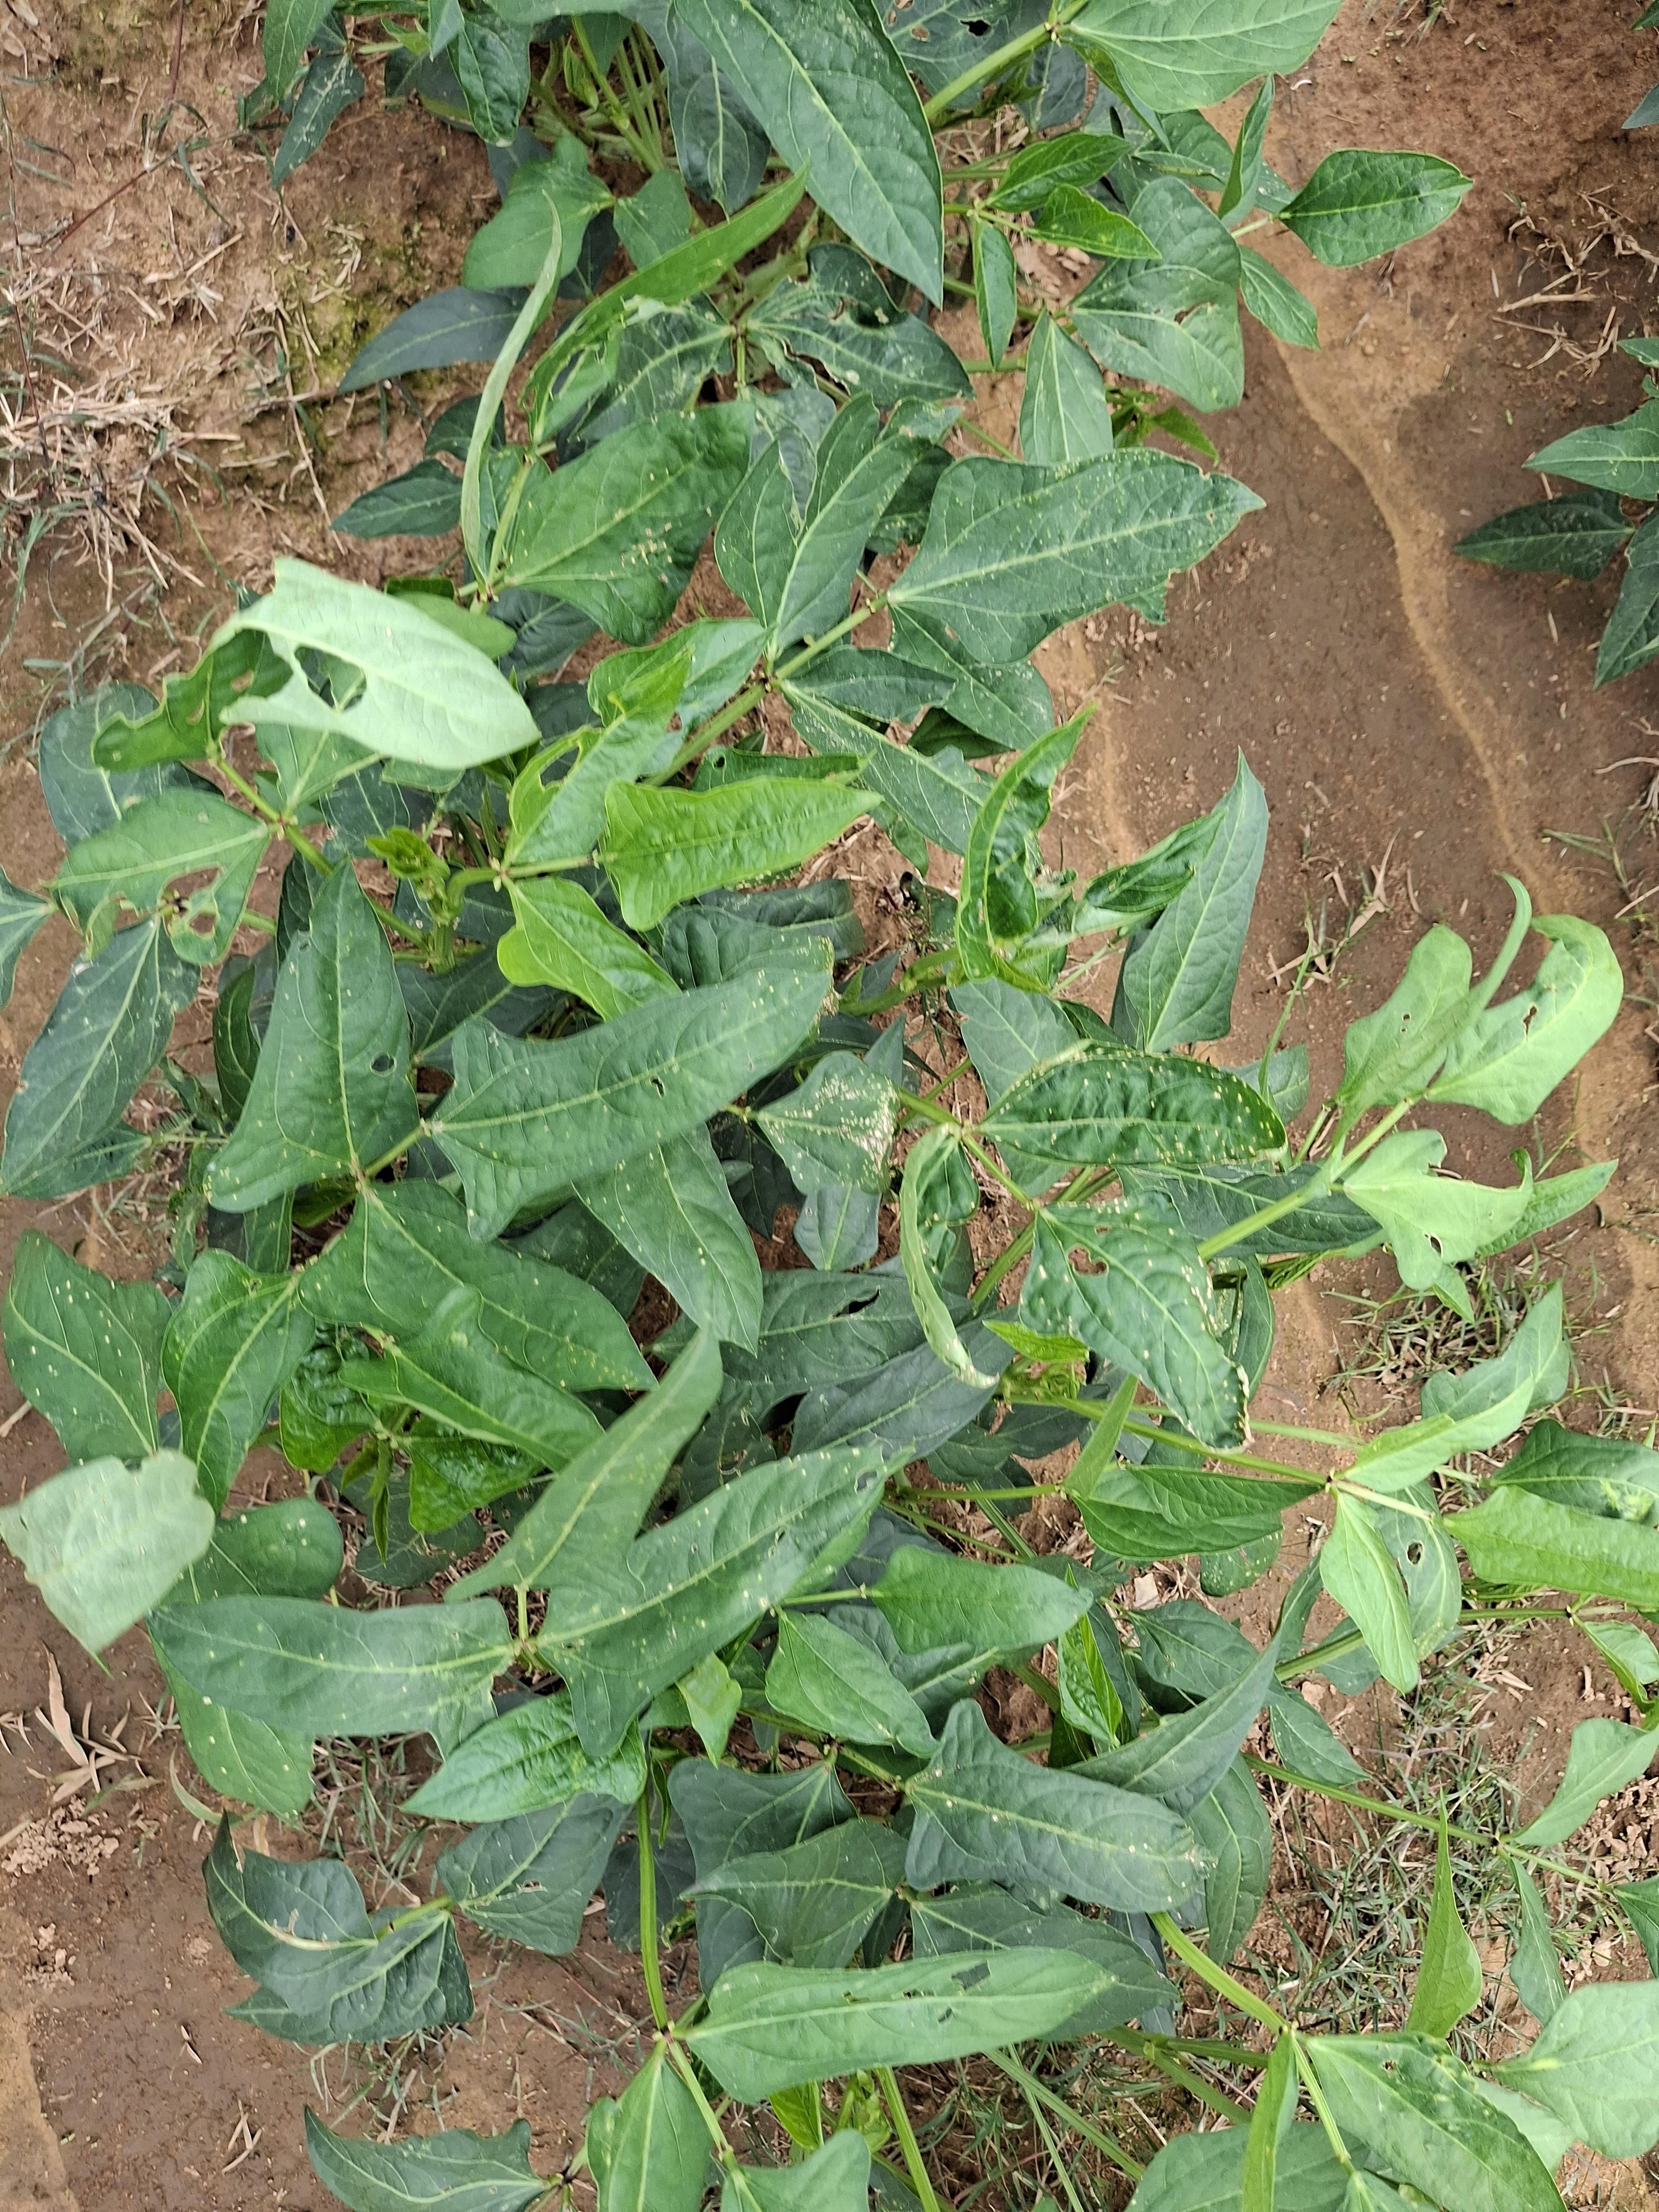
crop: cowpea
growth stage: vegetative
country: Nigeria
